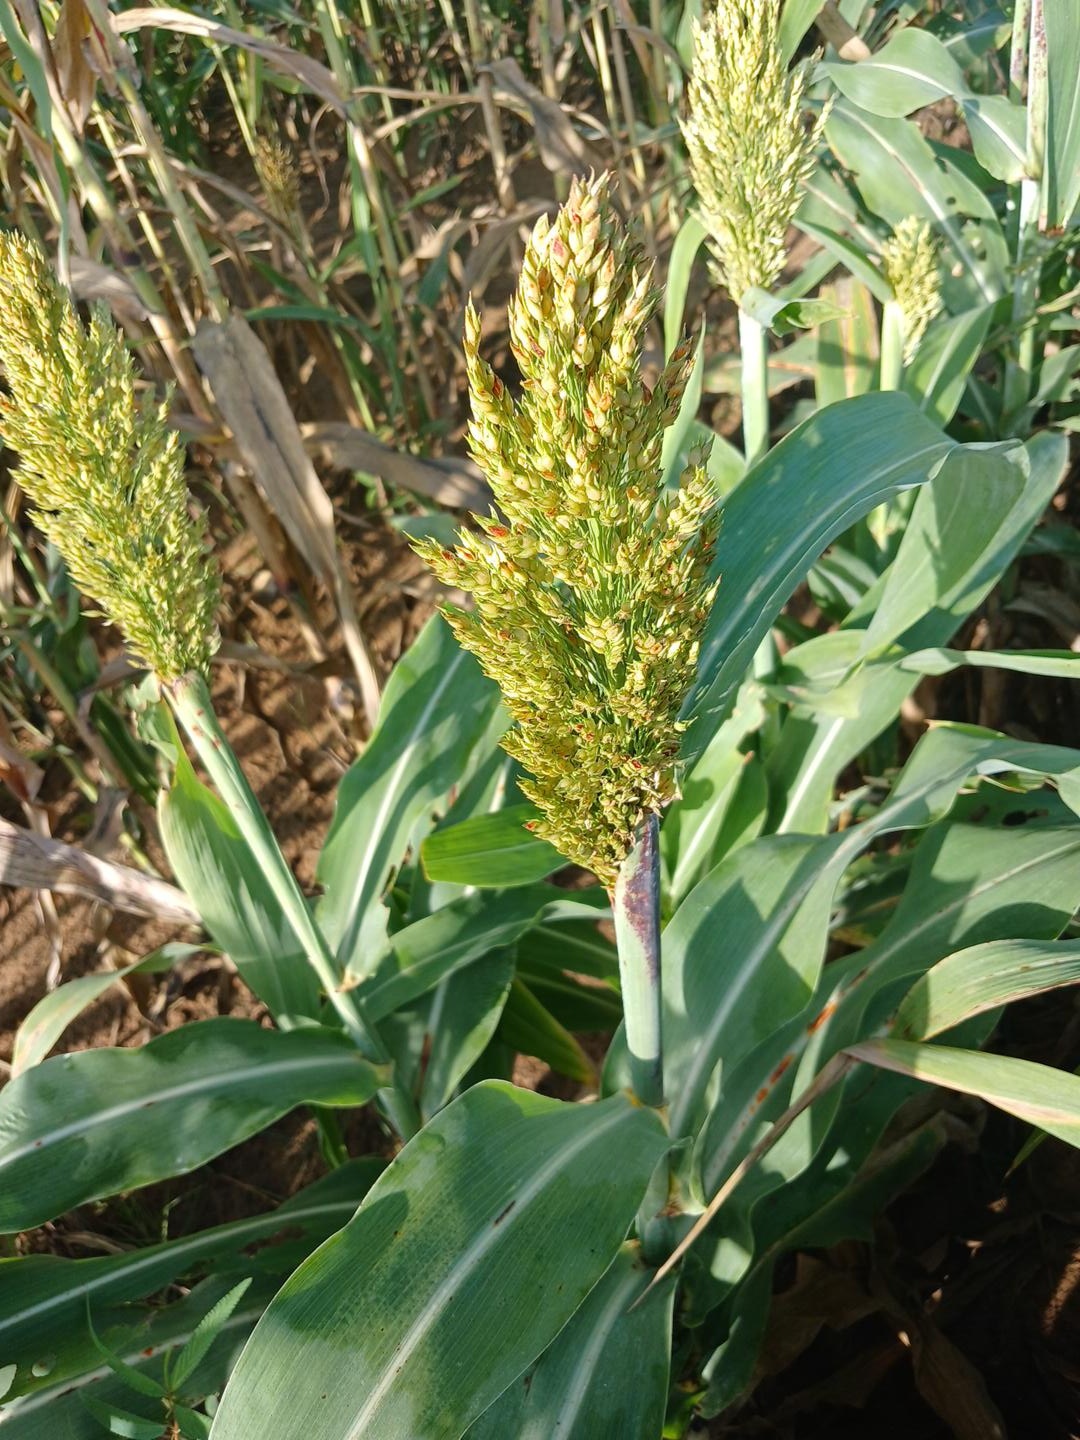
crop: sorghum
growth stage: filling grain
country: Senegal
